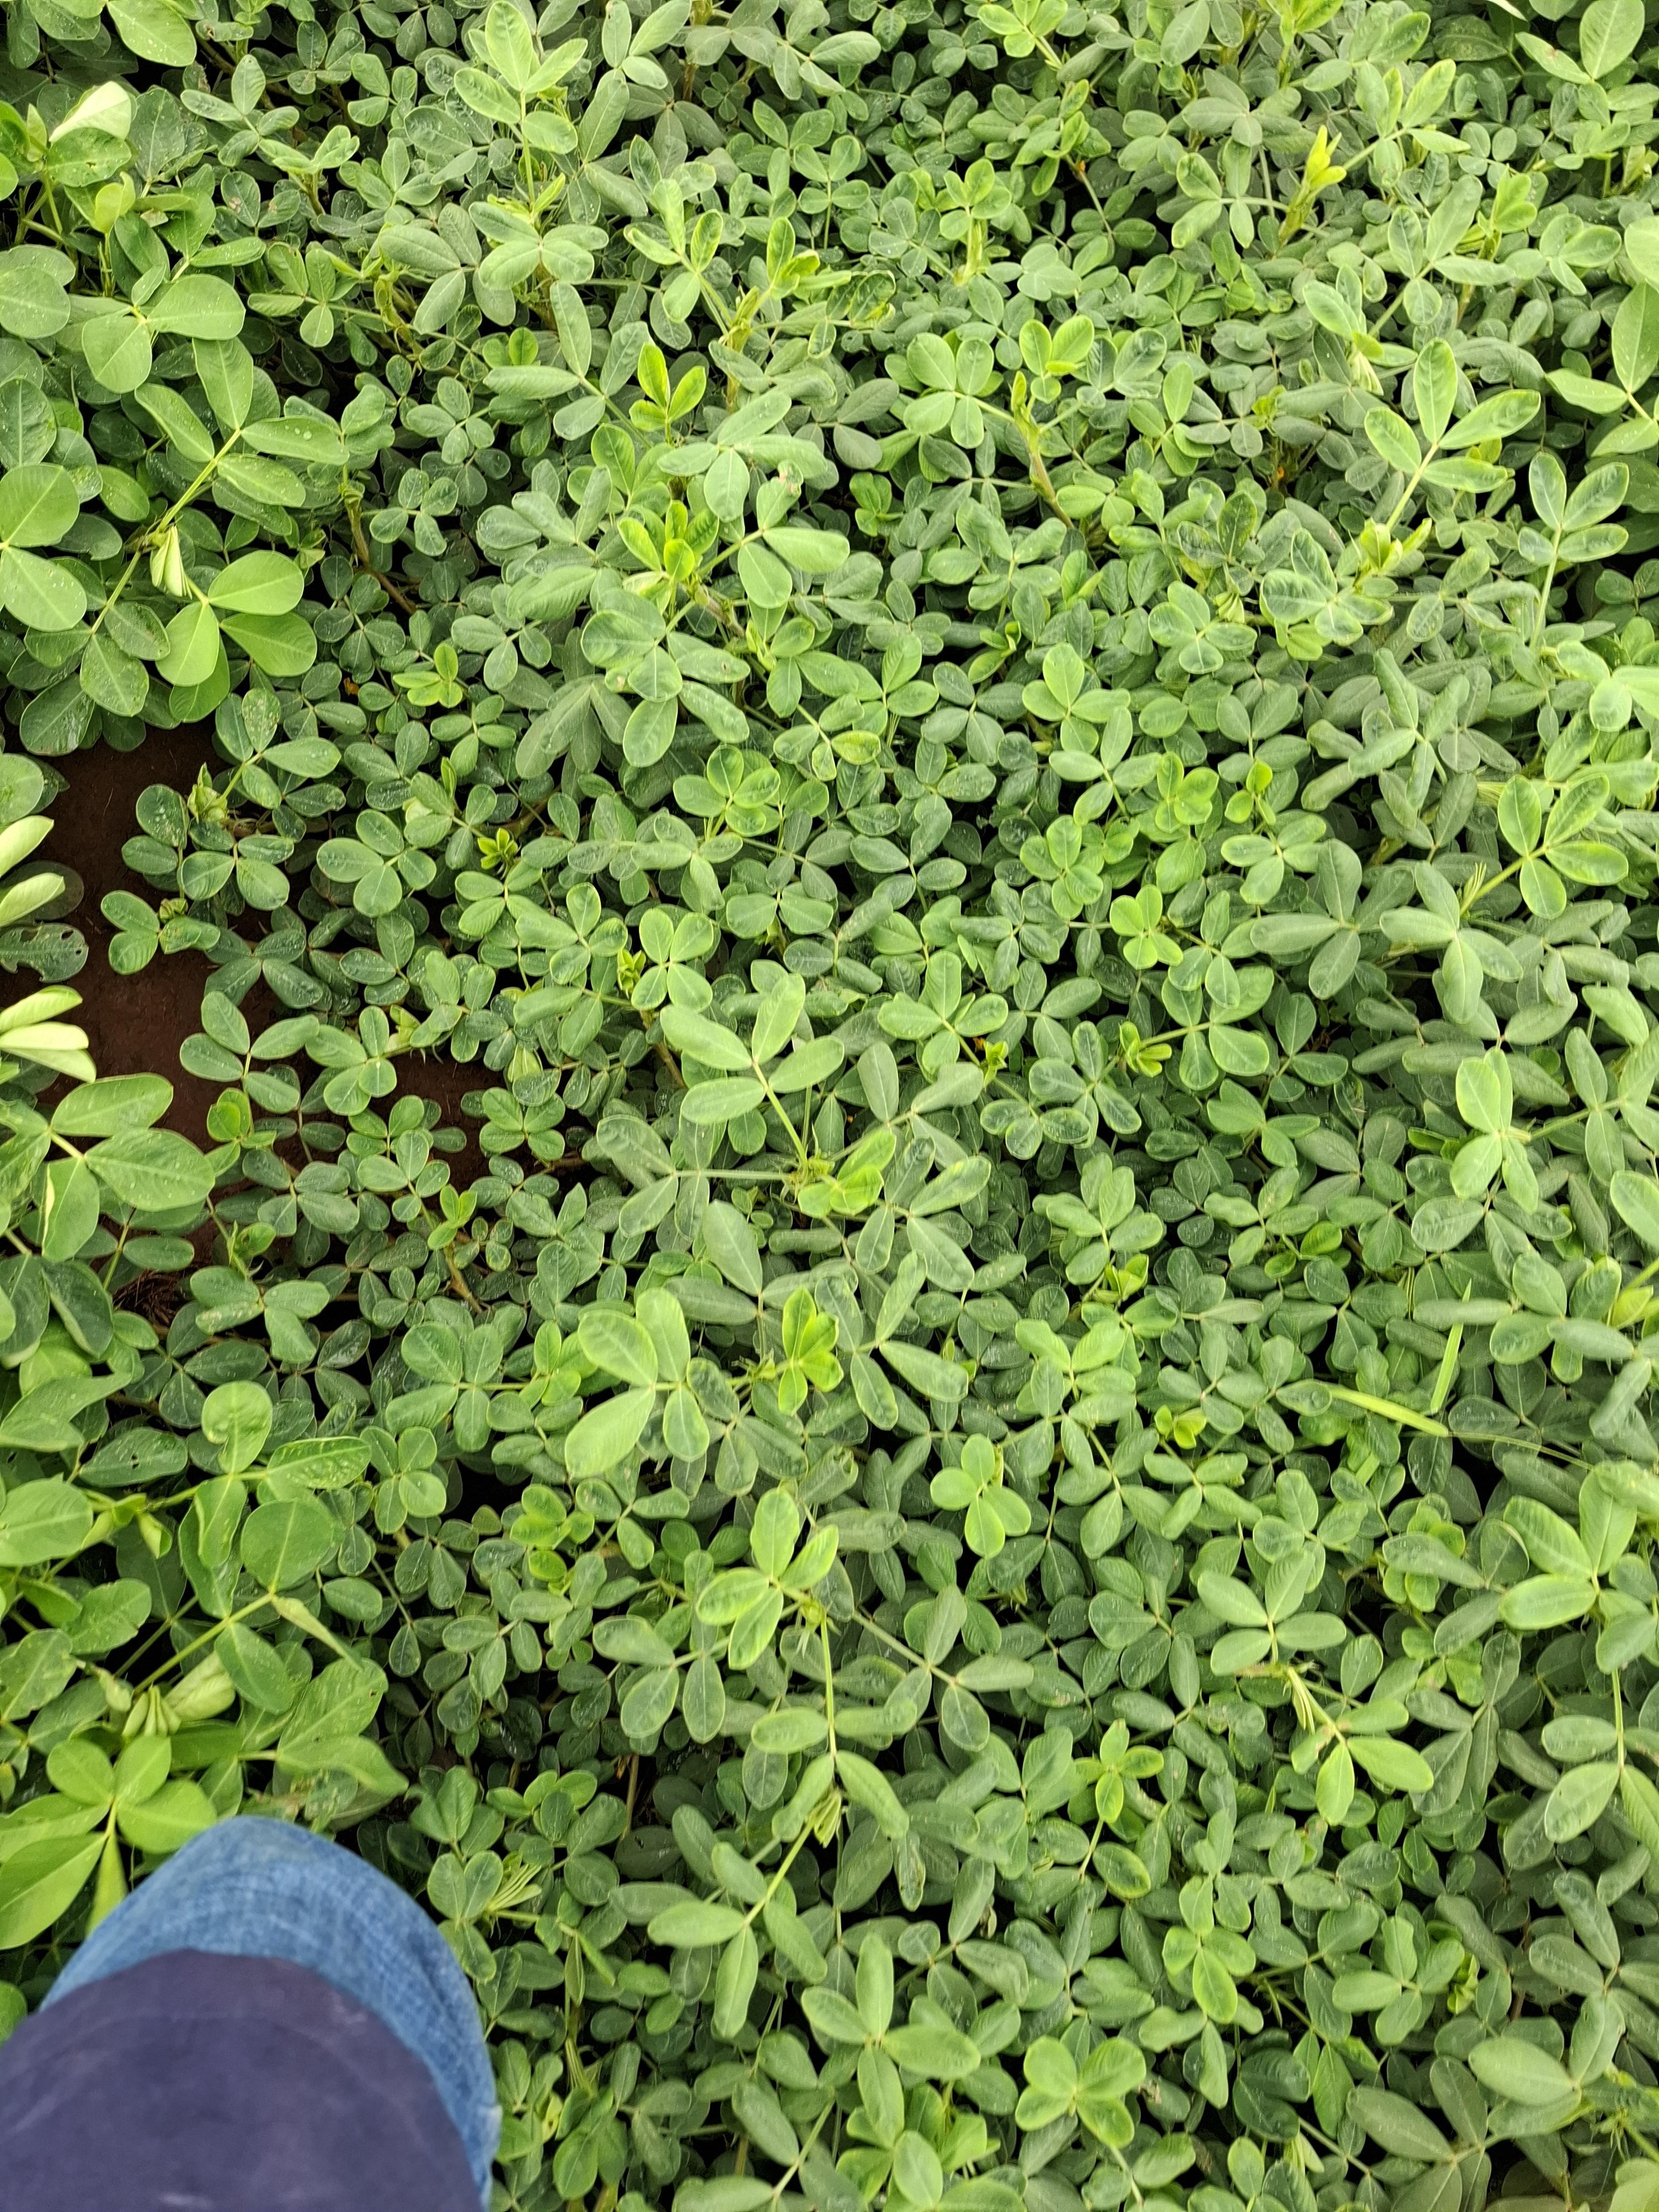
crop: groundnut
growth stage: flowering
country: Kenya
